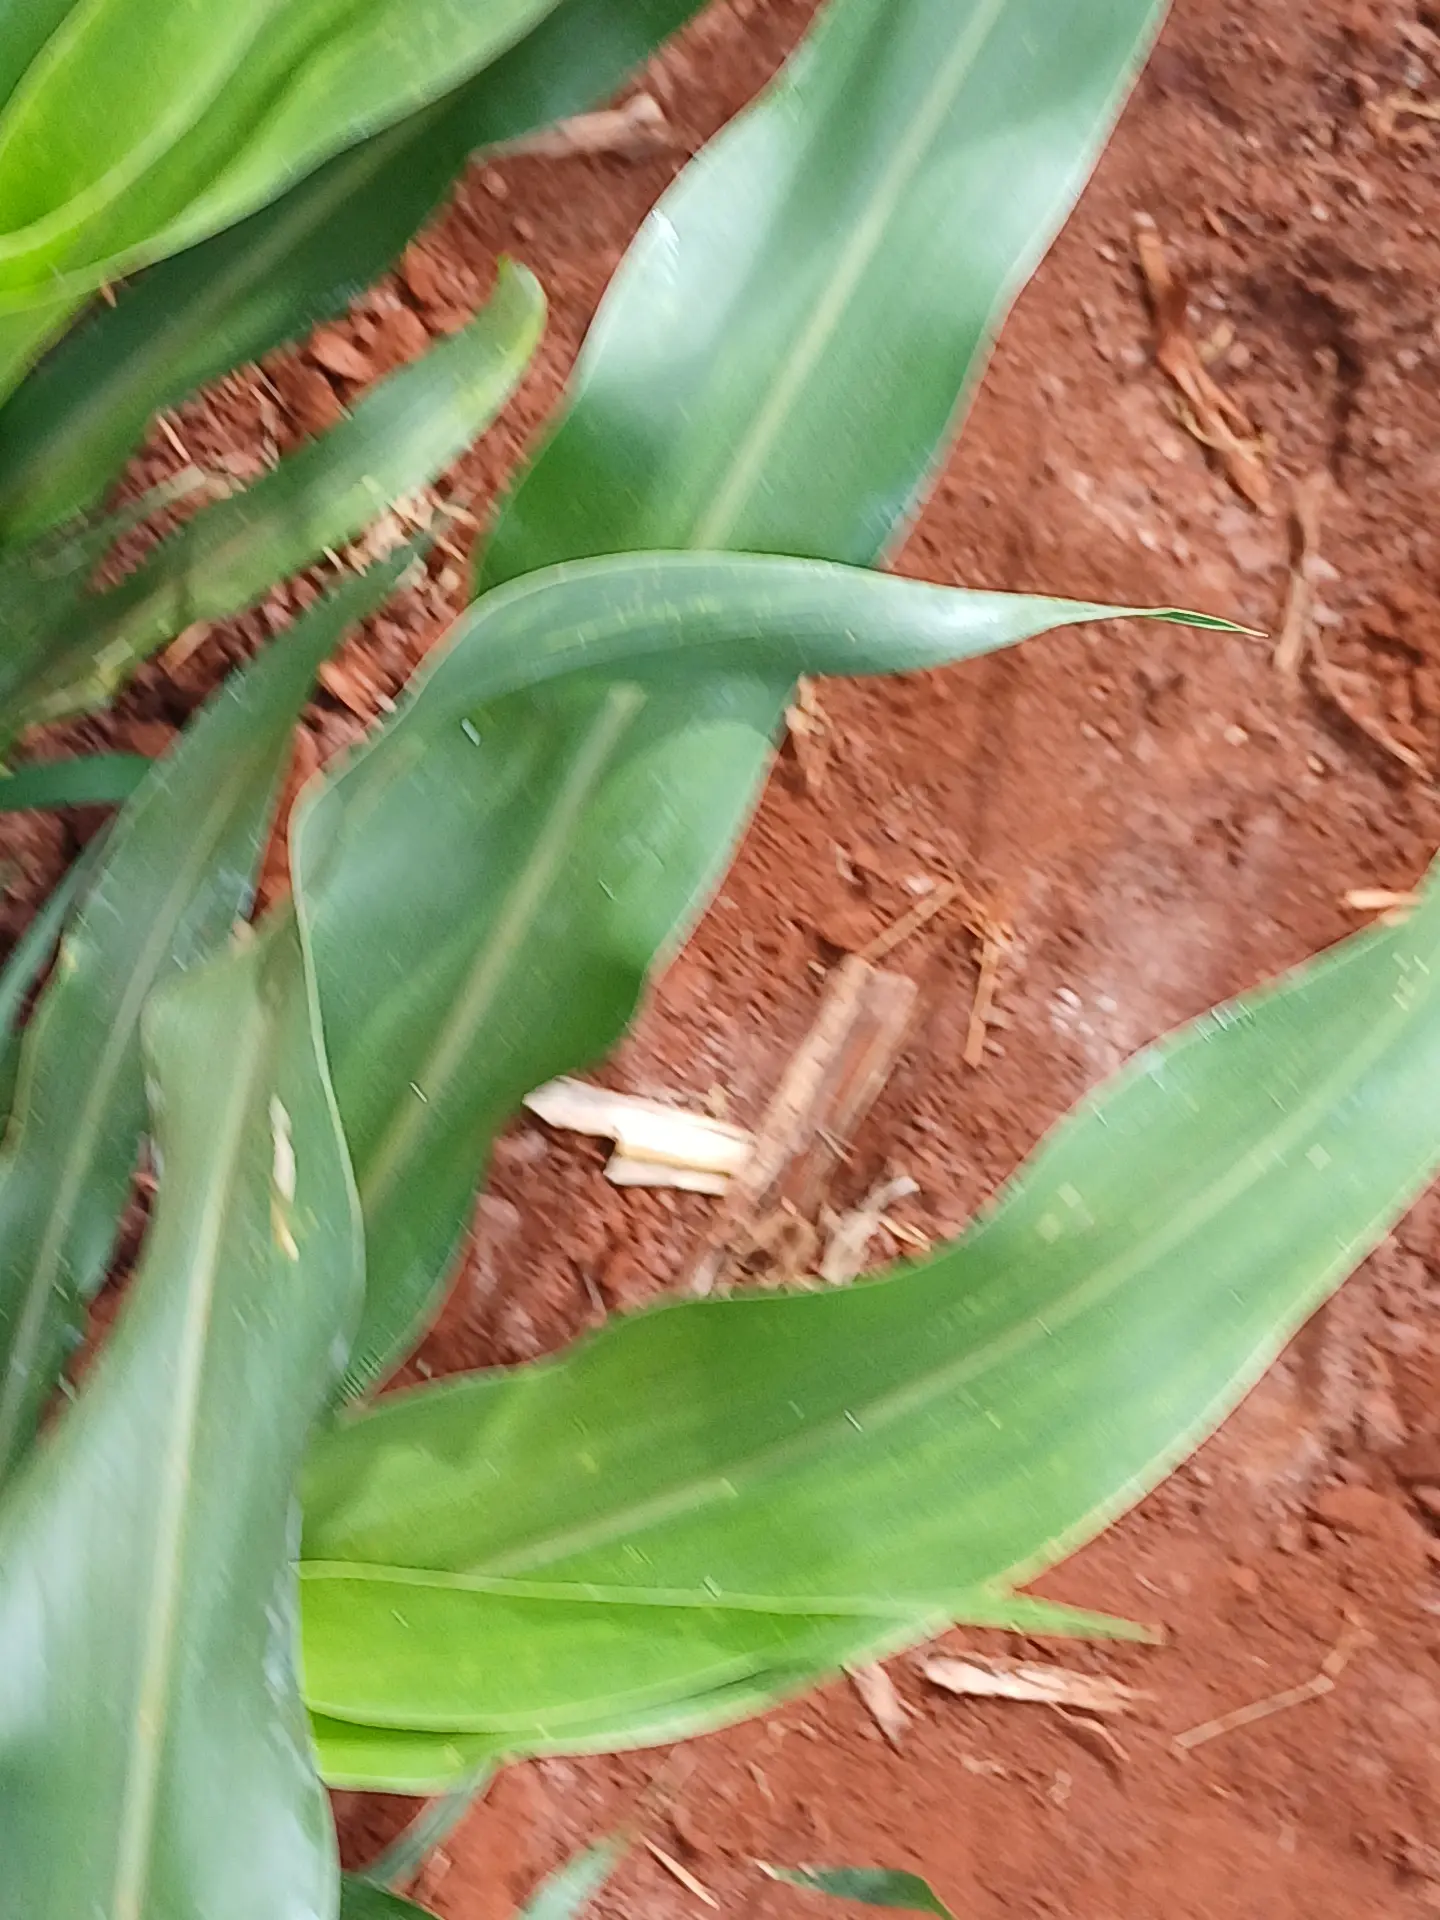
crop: sorghum
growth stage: vegetative
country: Kenya
